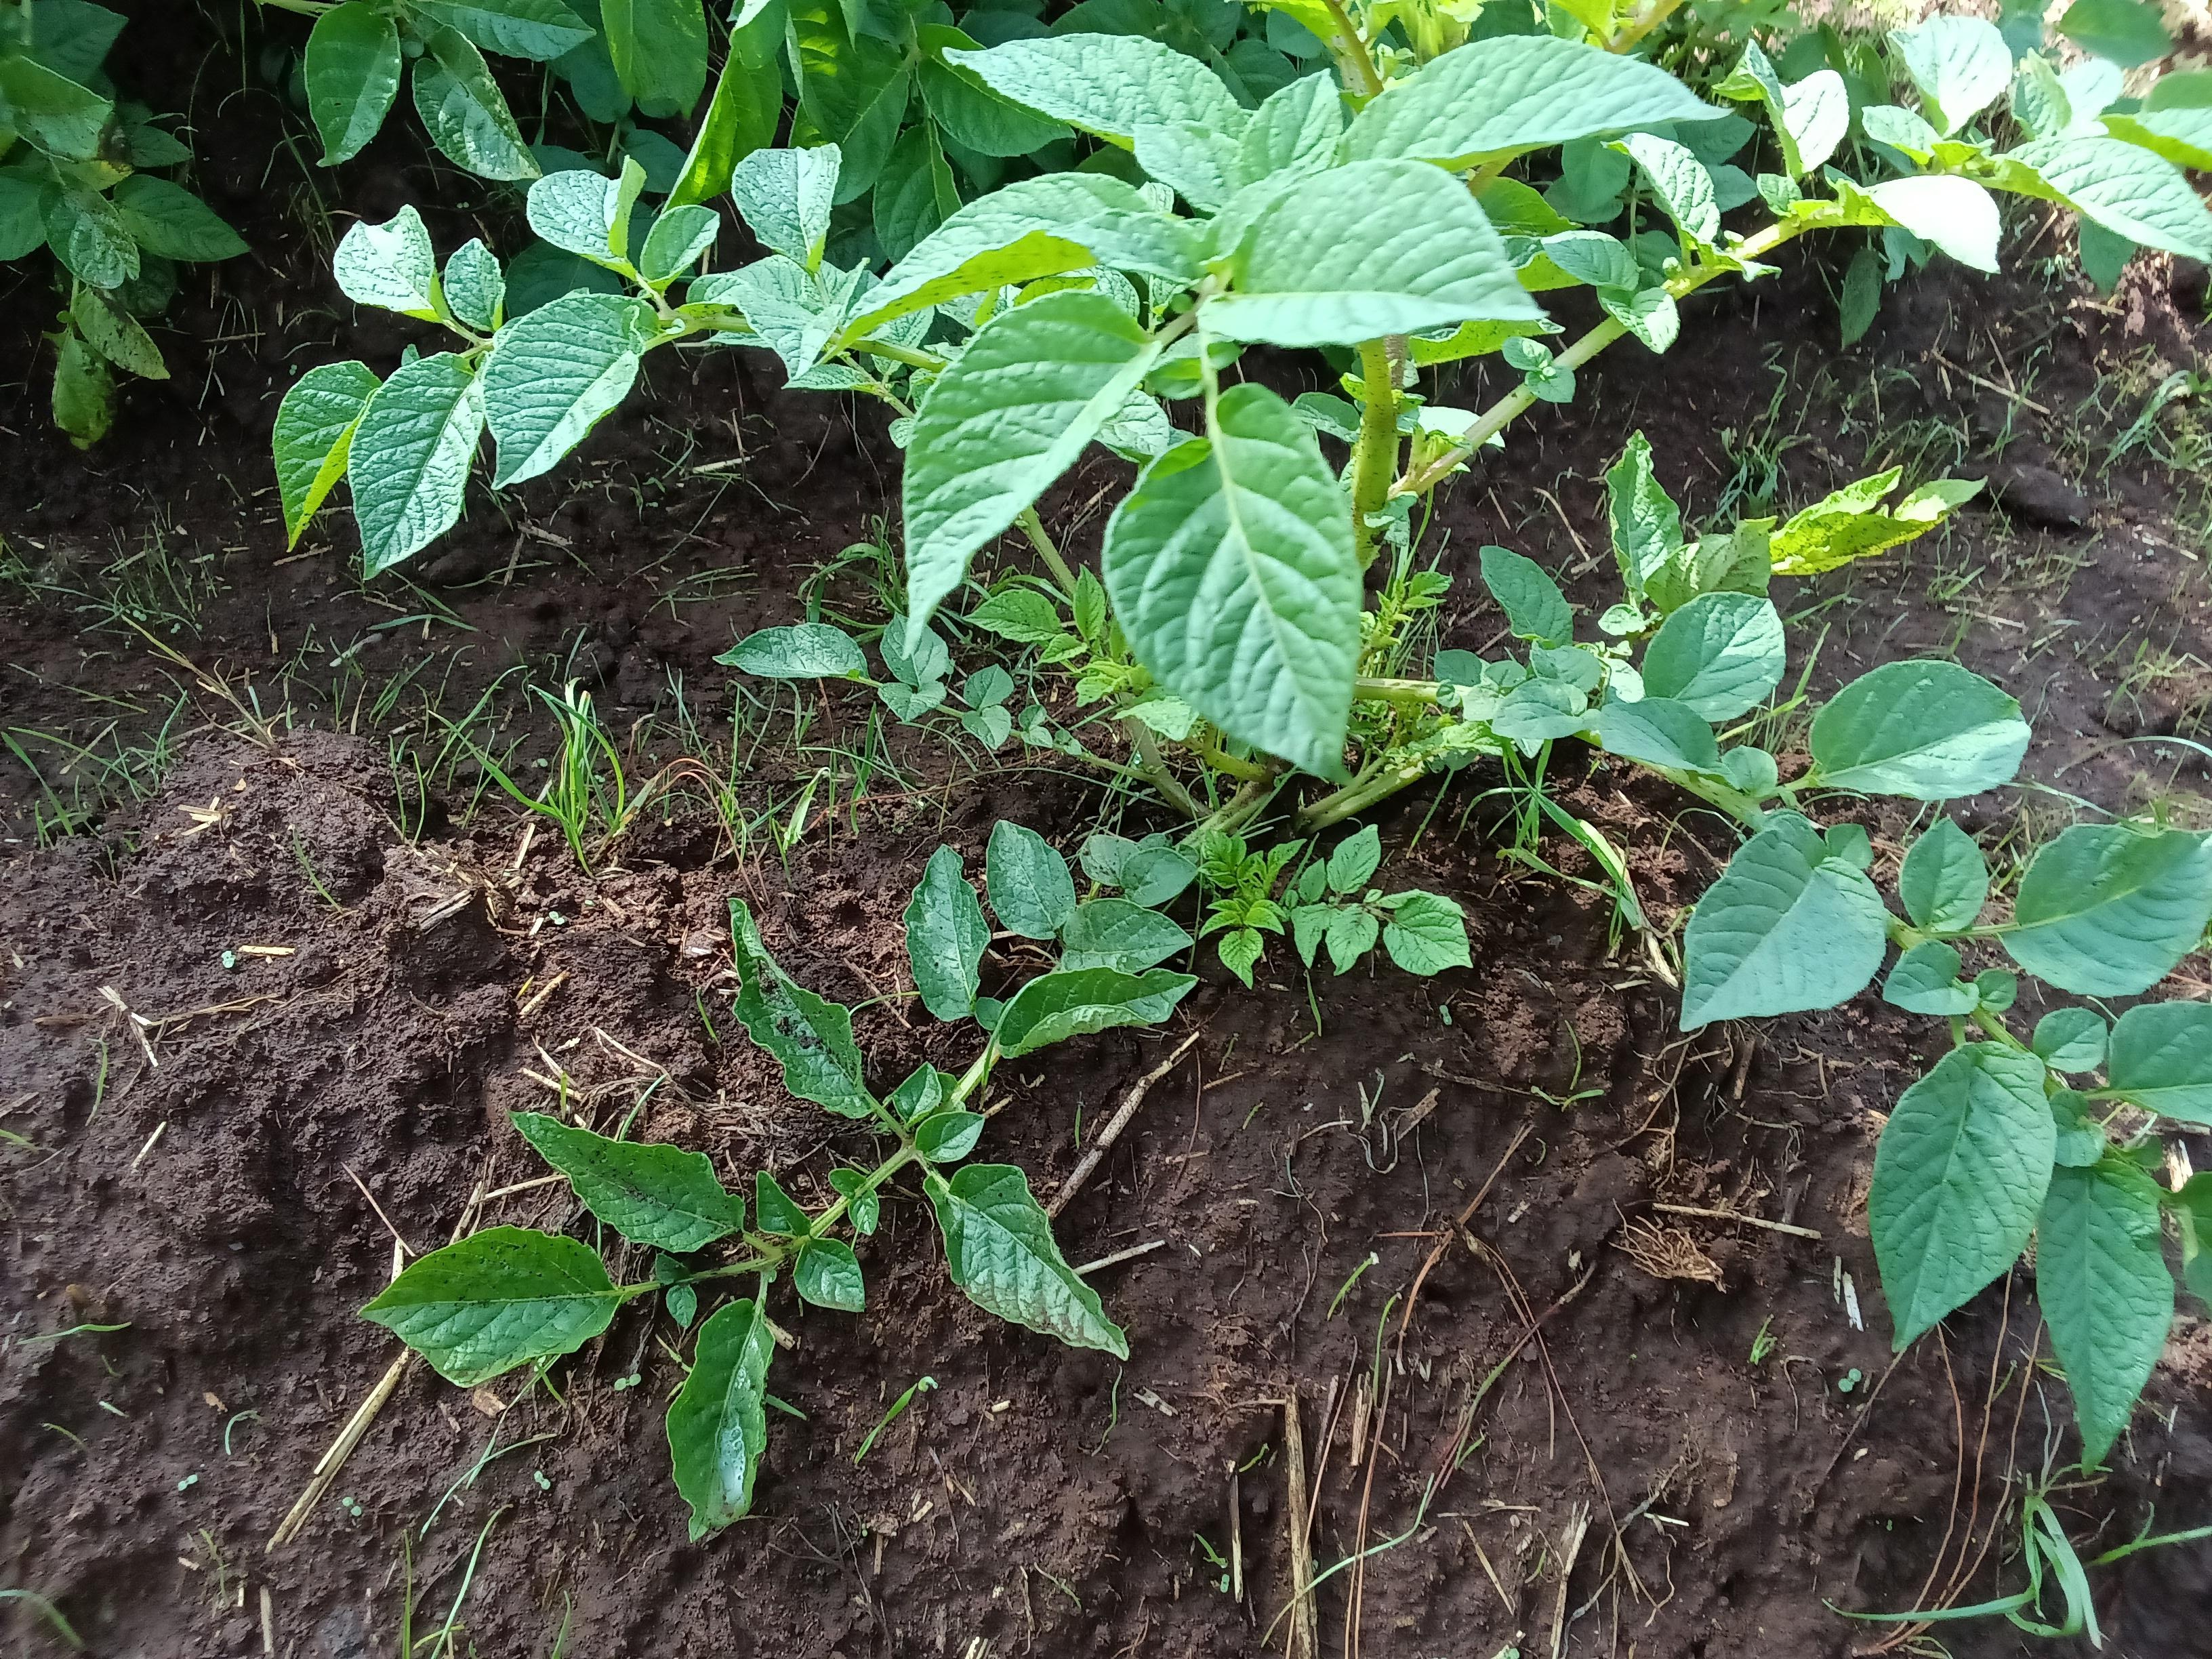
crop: potato
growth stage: vegetative
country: Kenya
